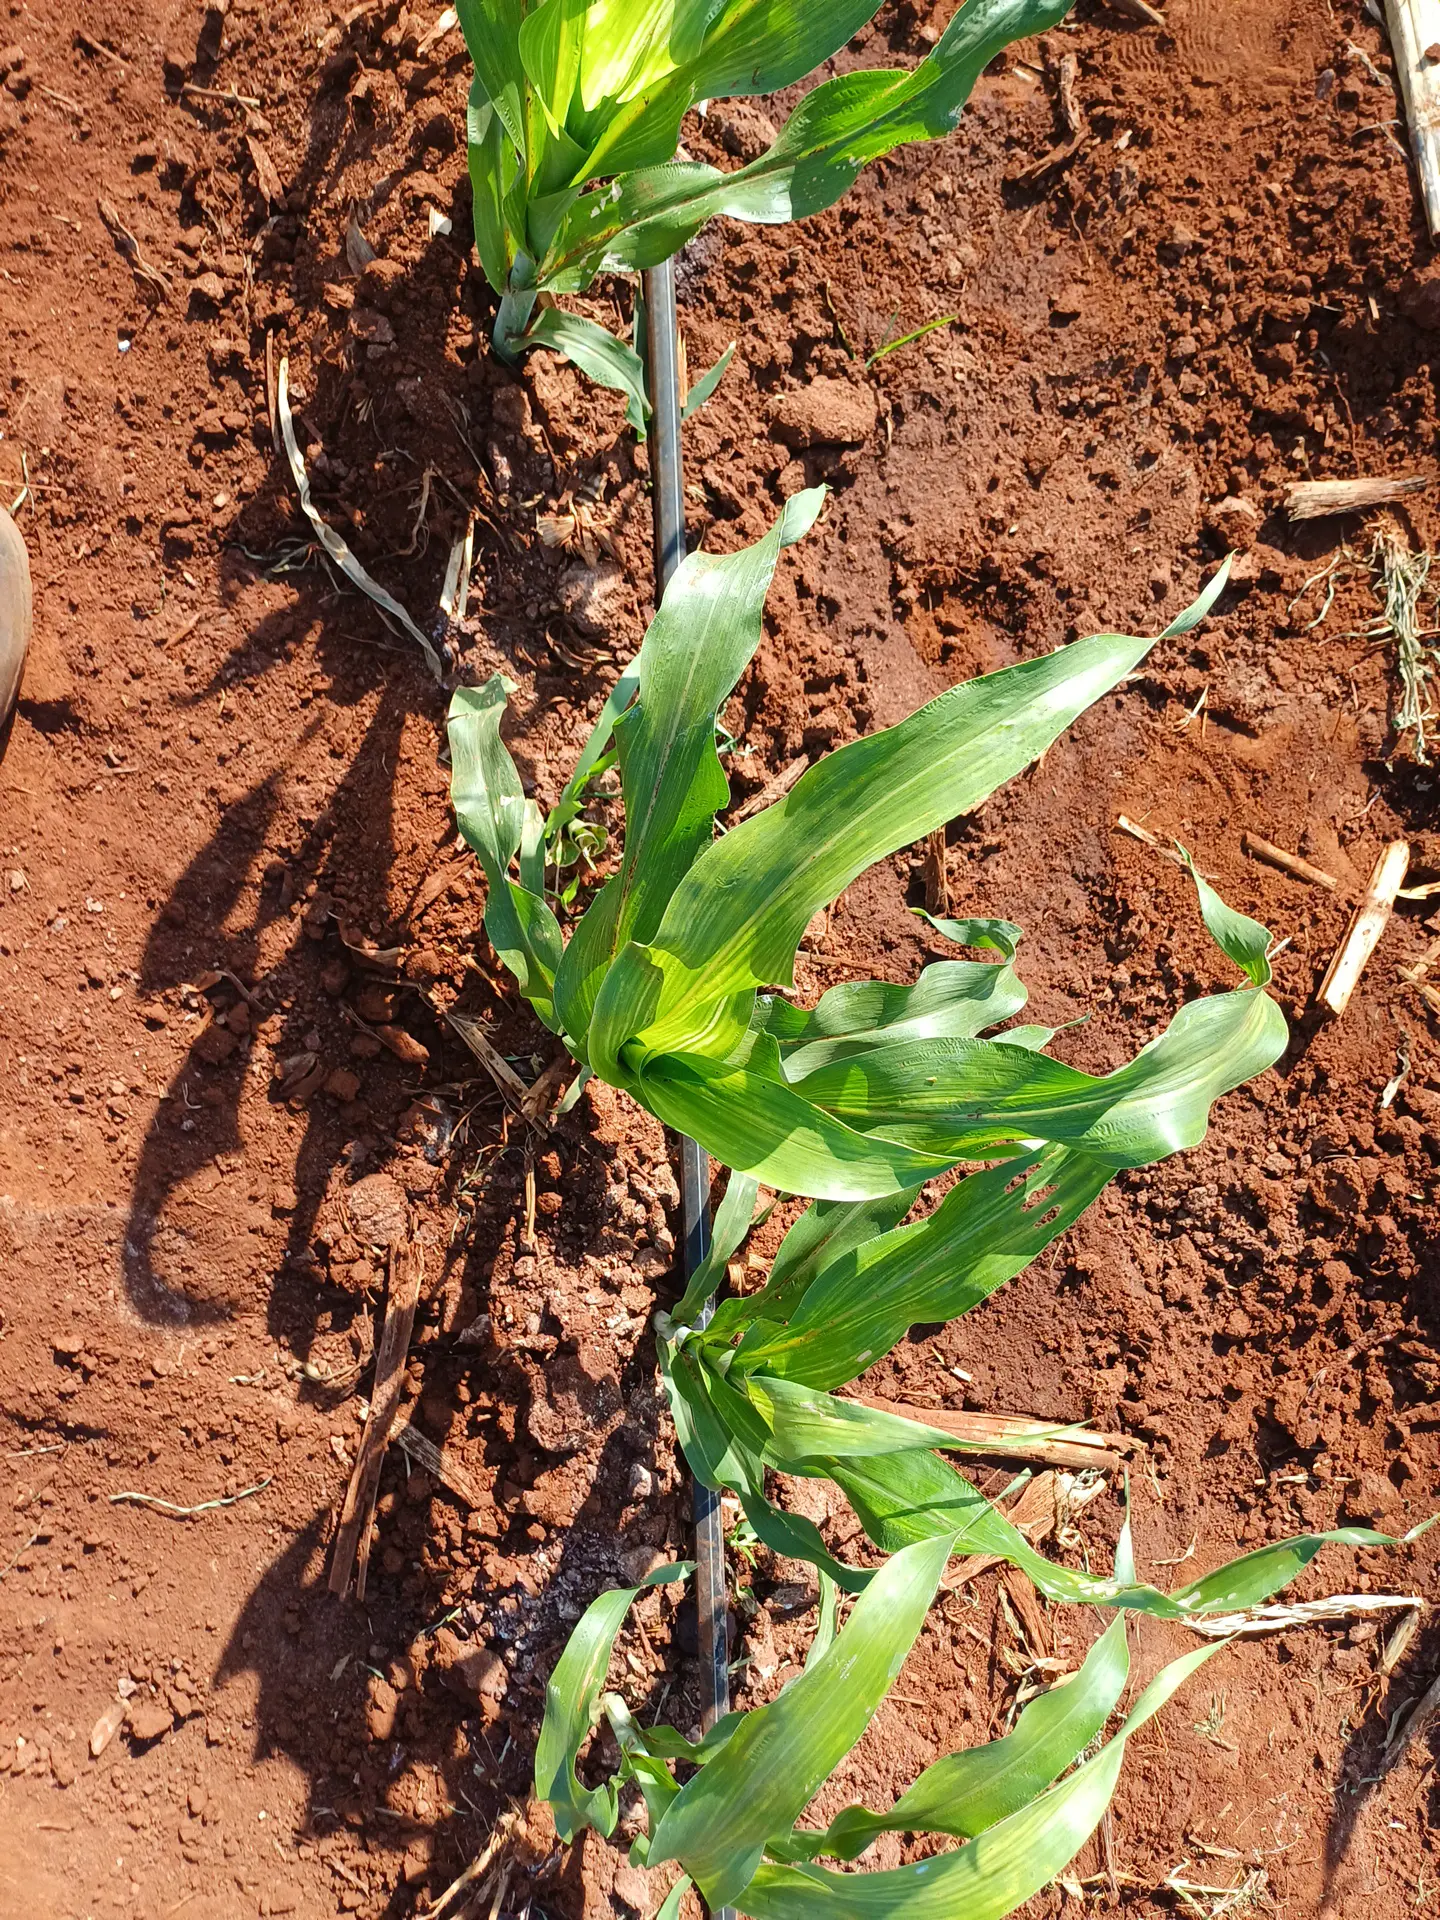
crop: sorghum
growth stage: vegetative
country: Kenya
